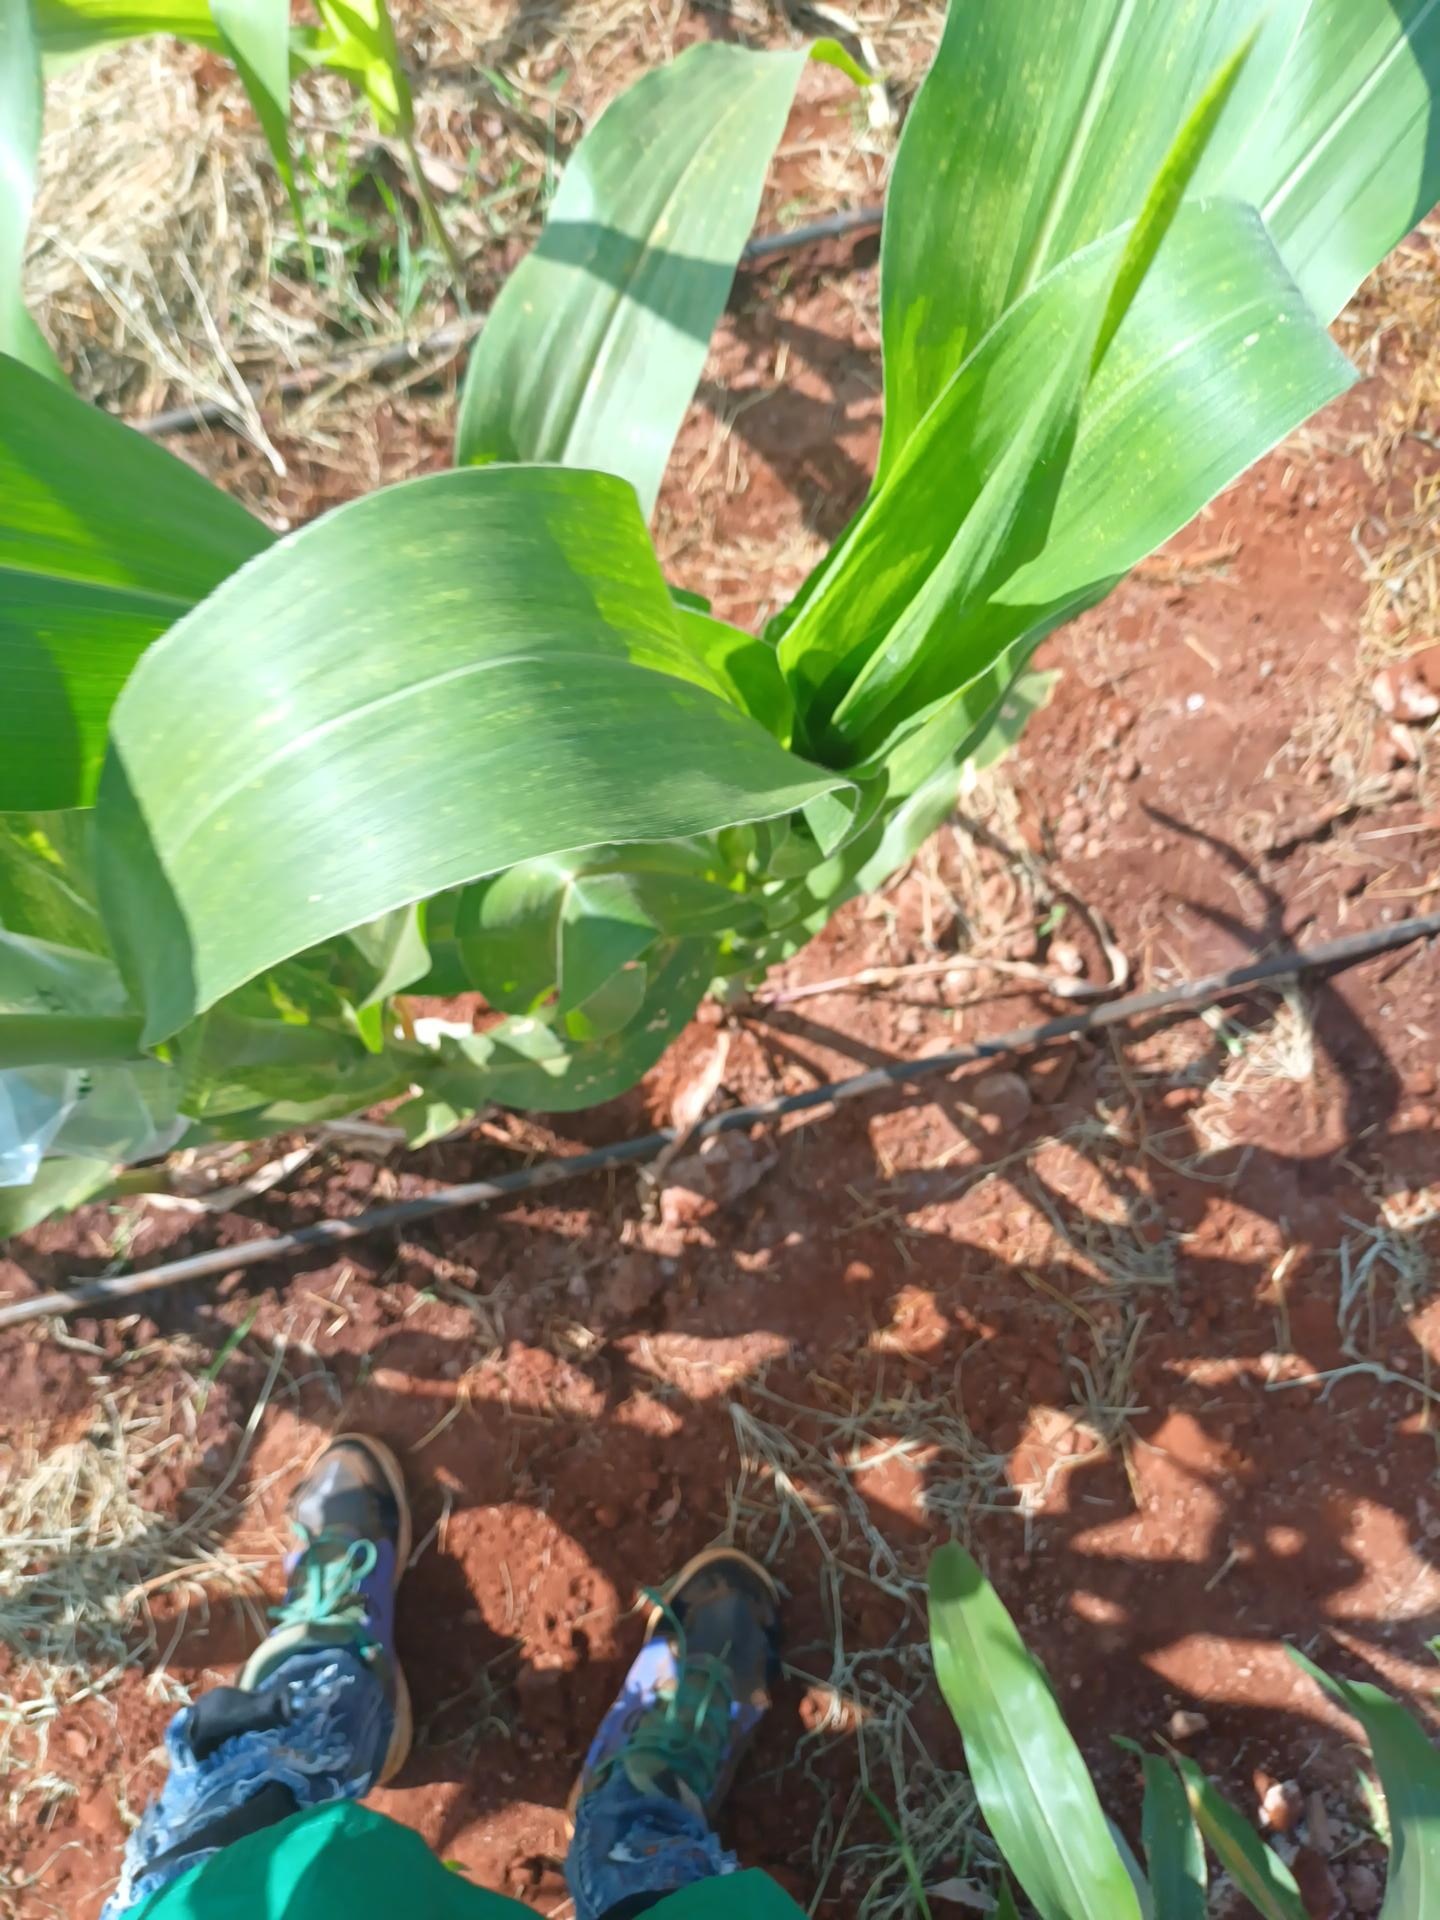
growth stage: vegetative
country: Kenya
